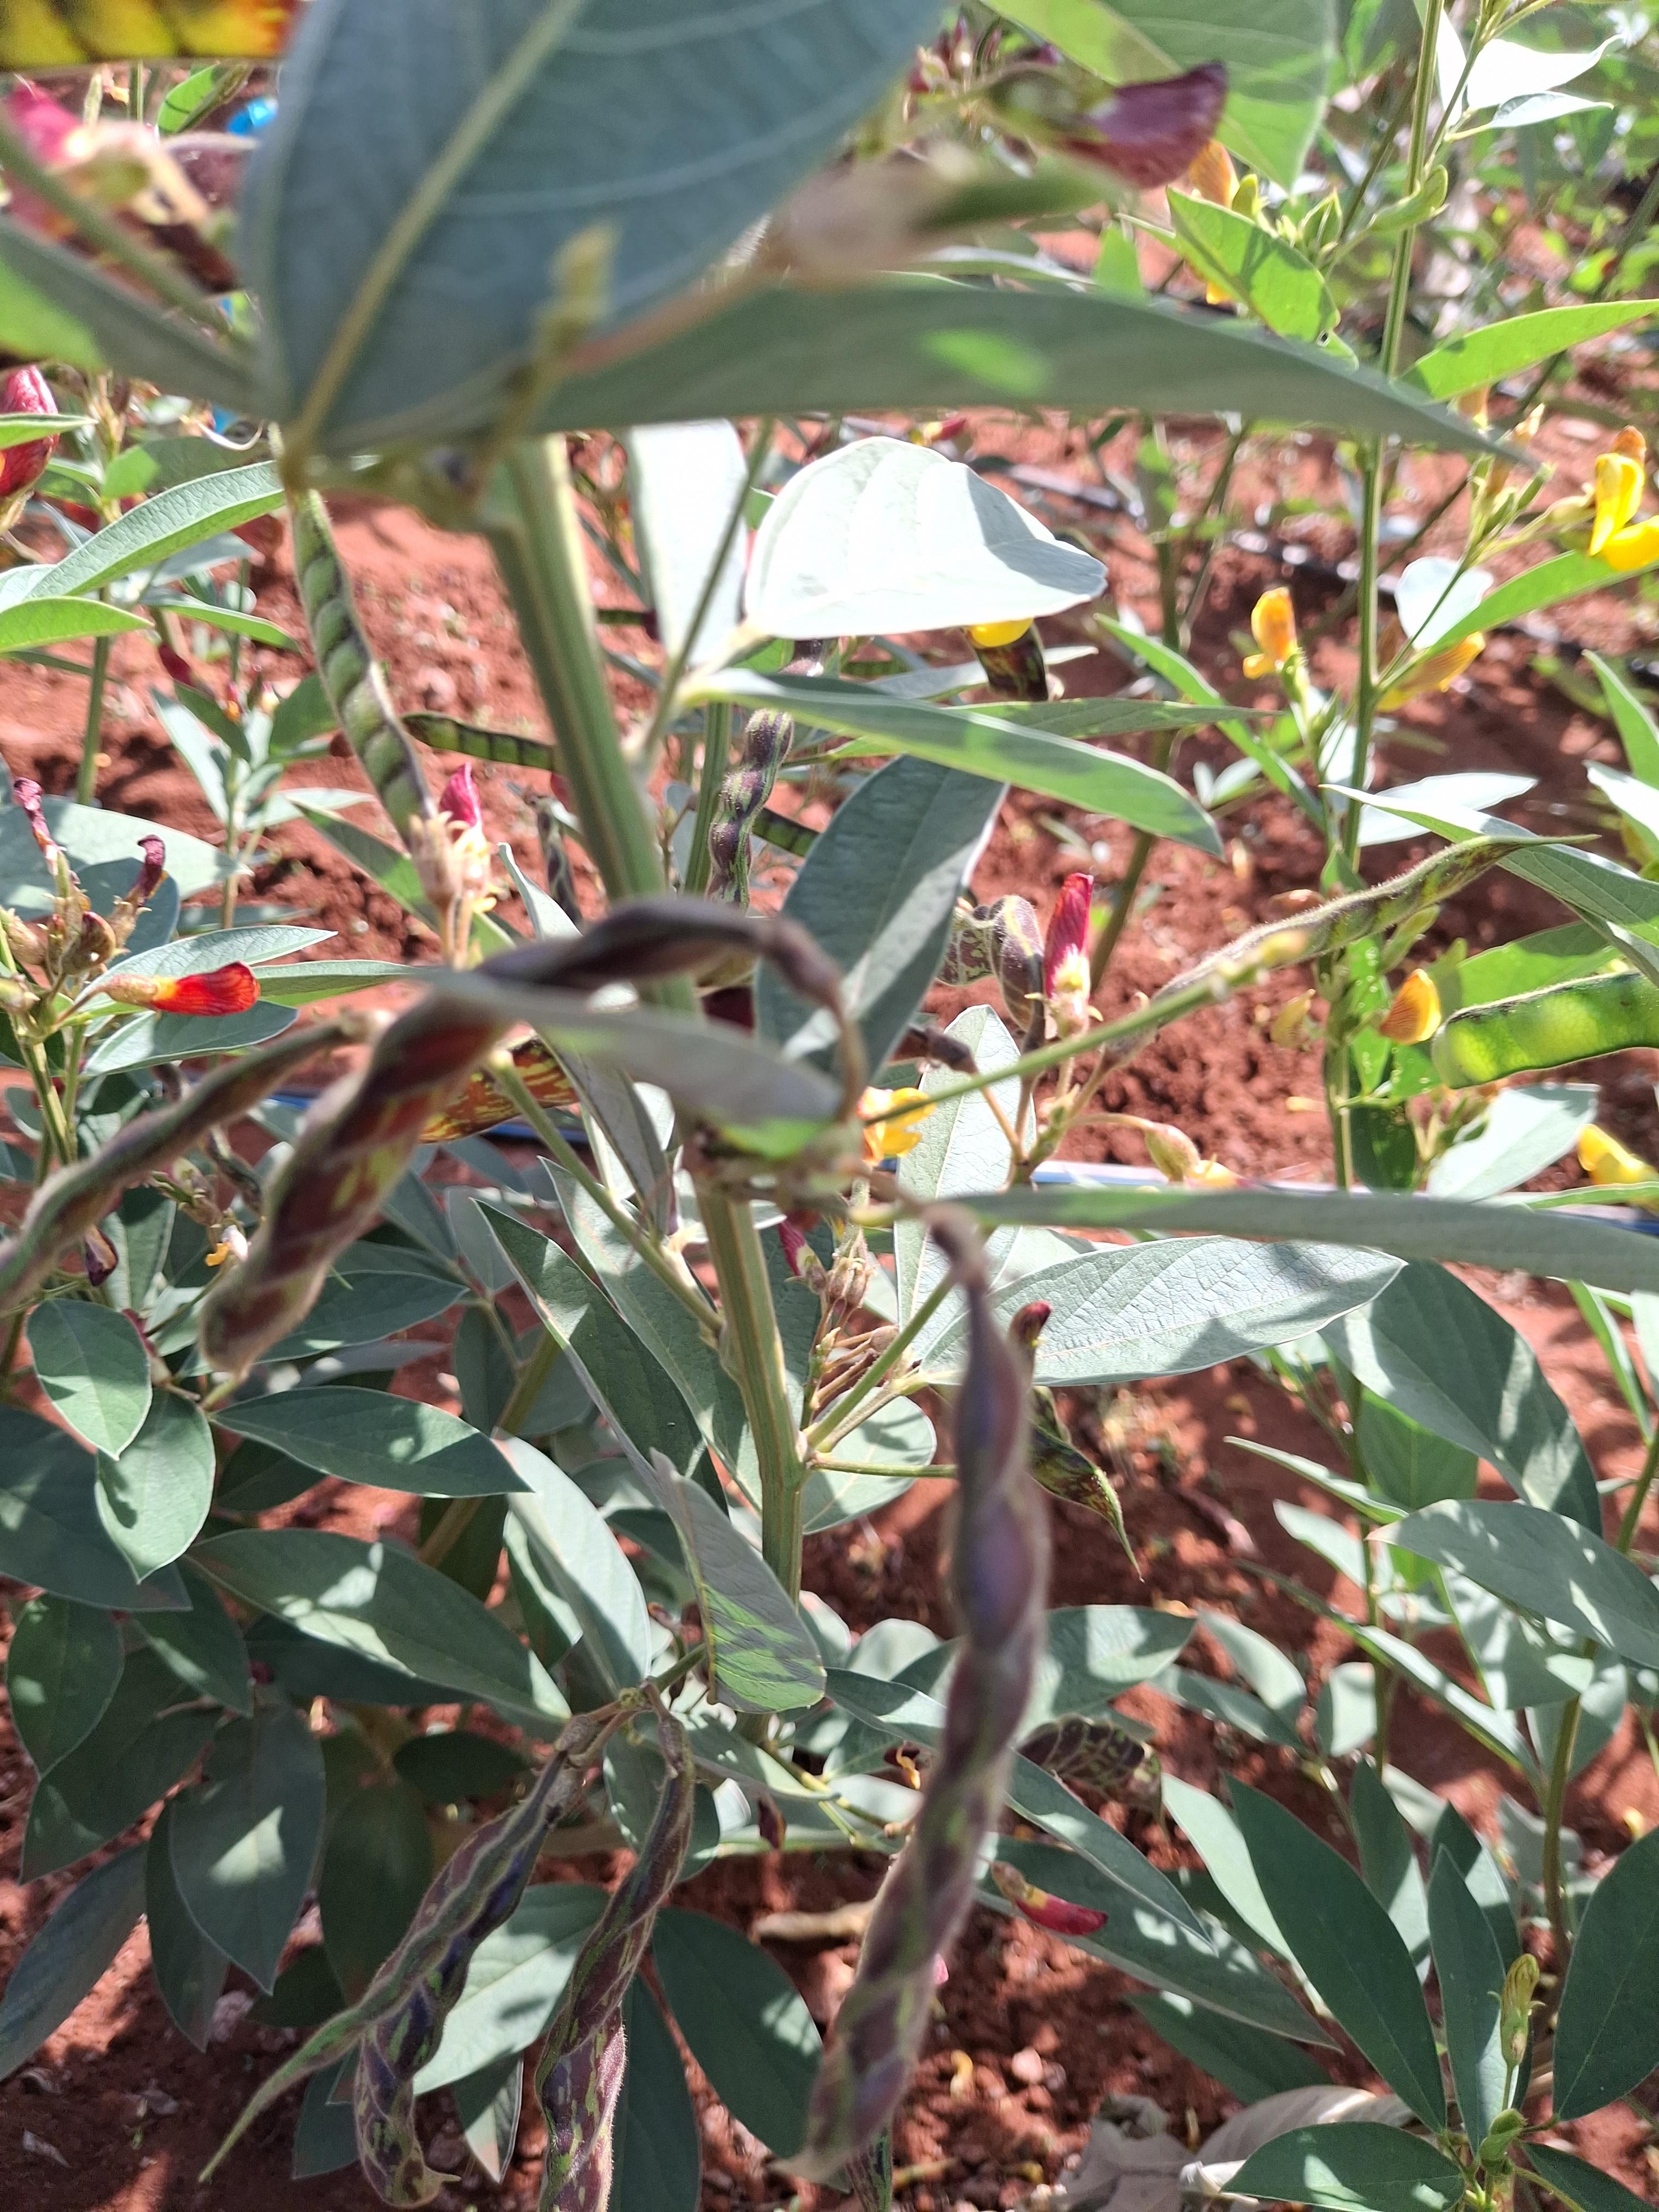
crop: pigeonpea
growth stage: development pod
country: Kenya
